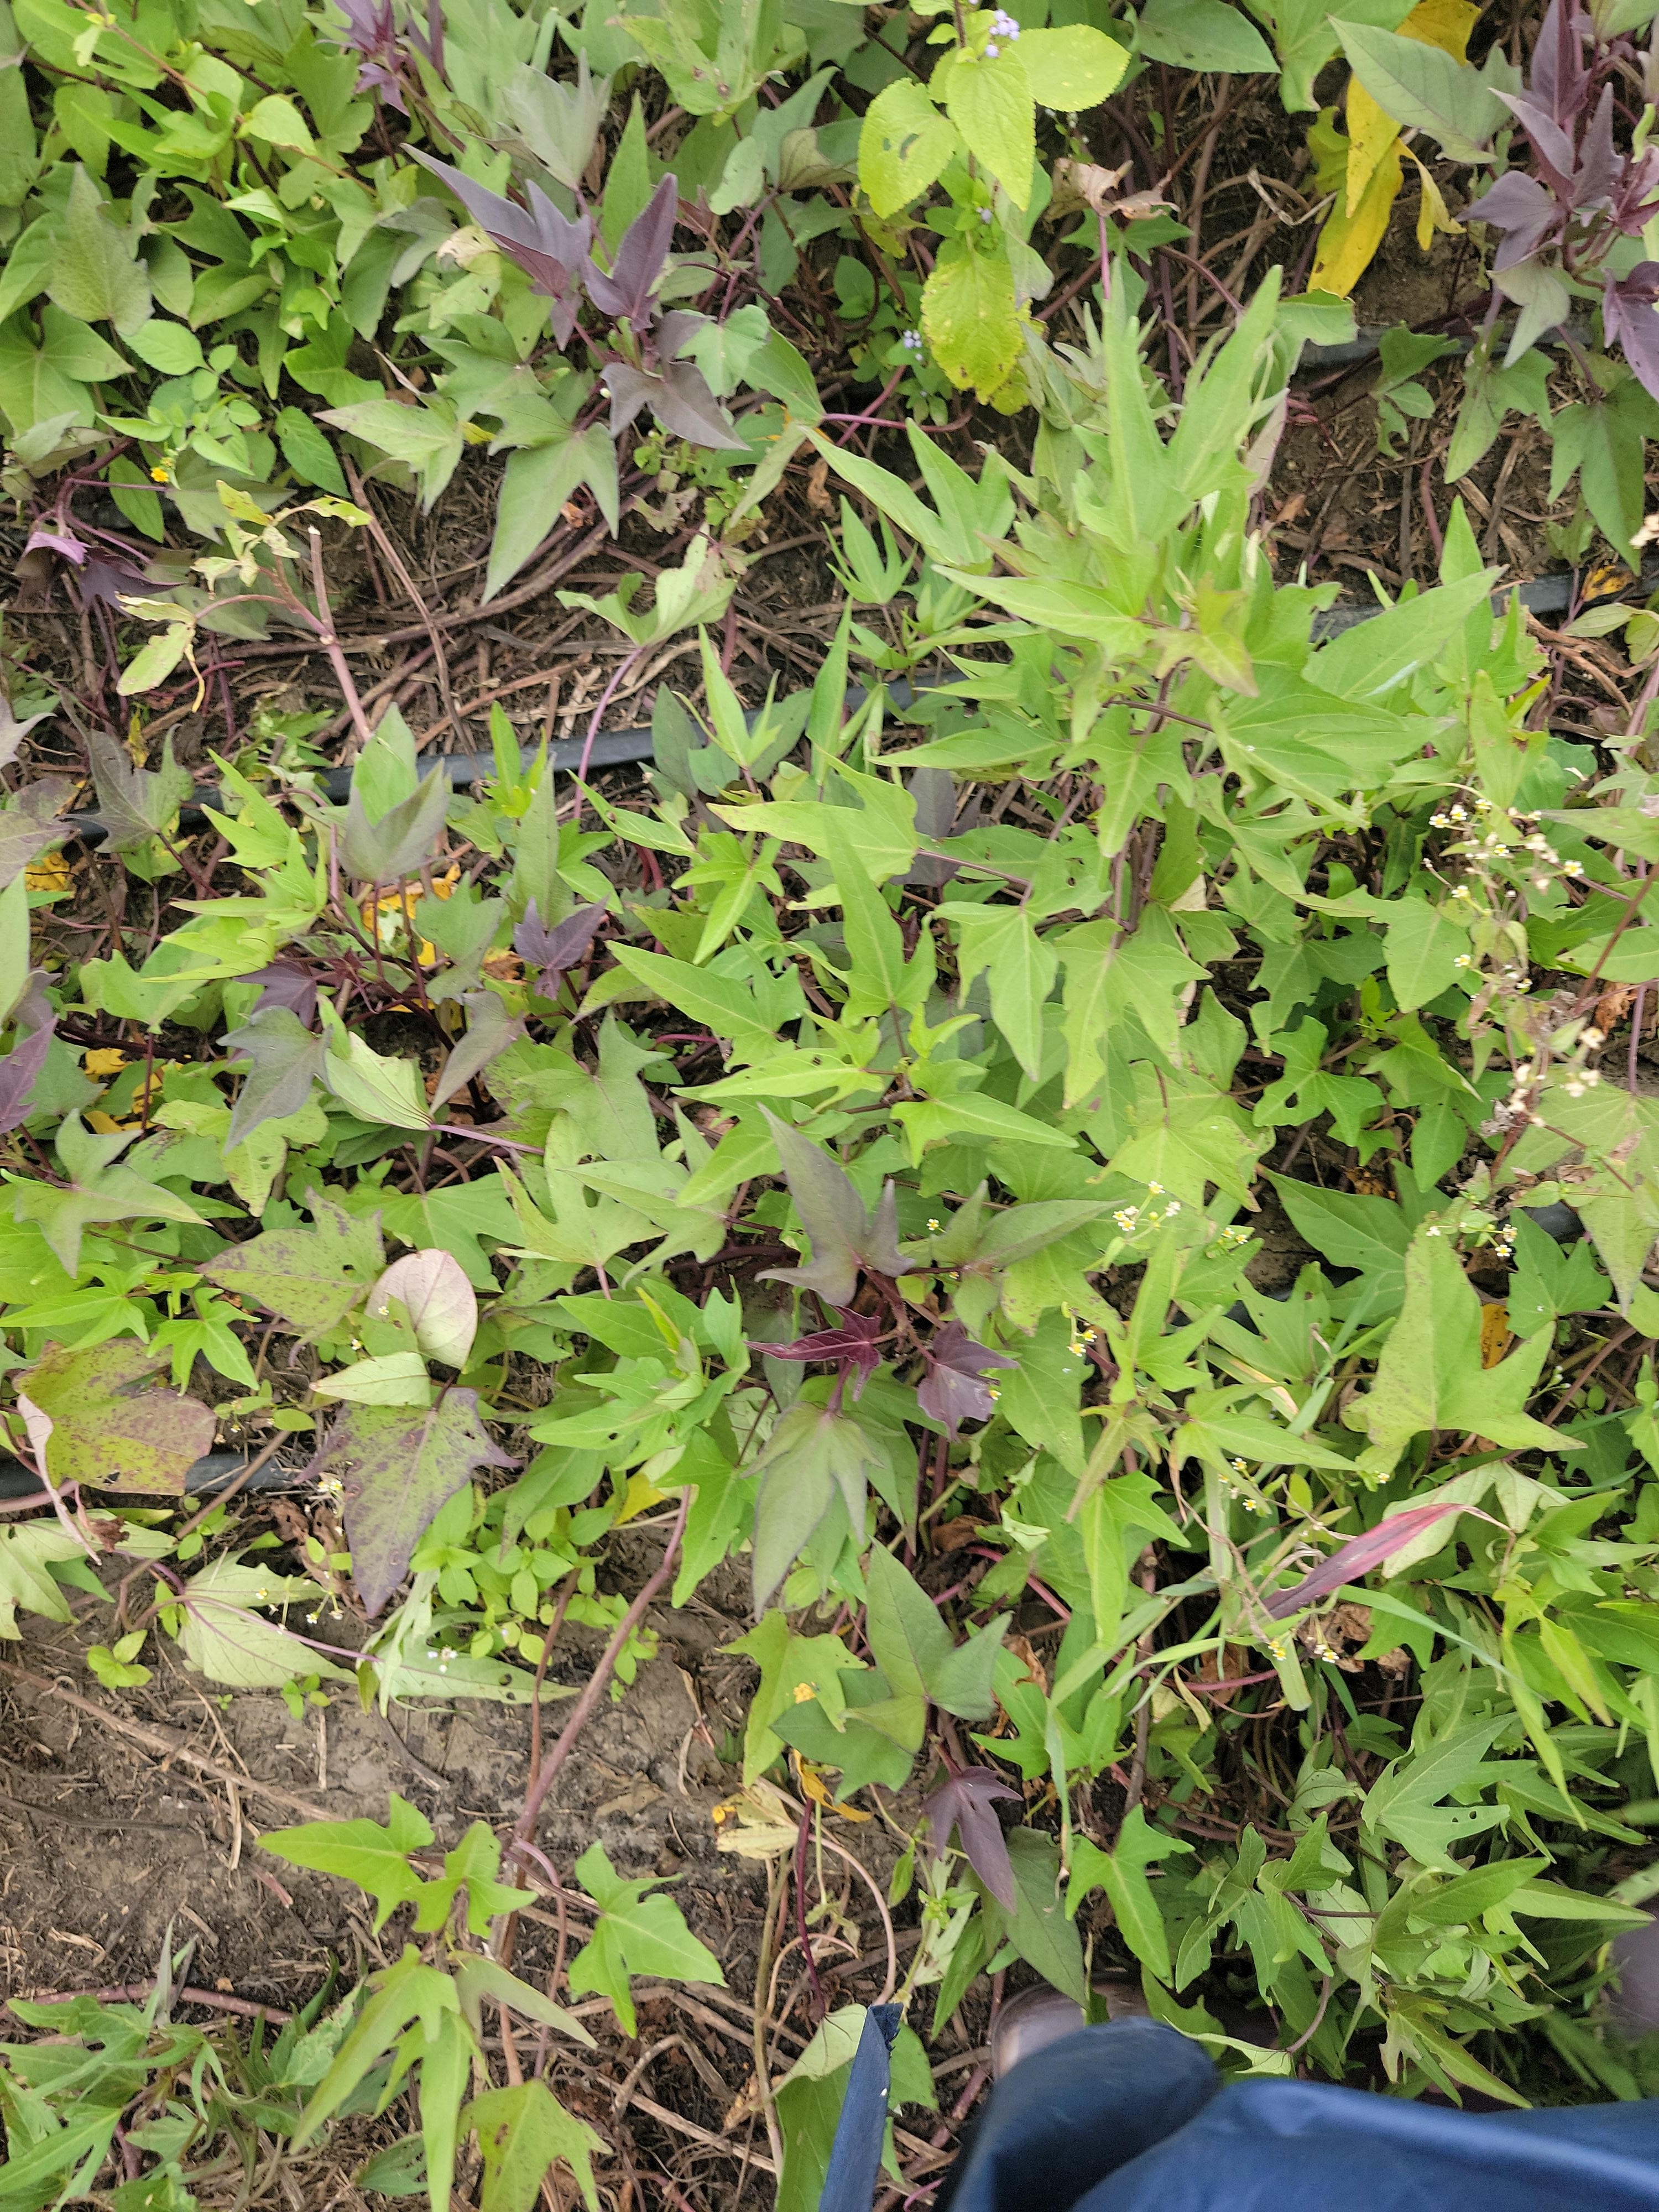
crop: sweet potato
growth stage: flowering
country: Tanzania
